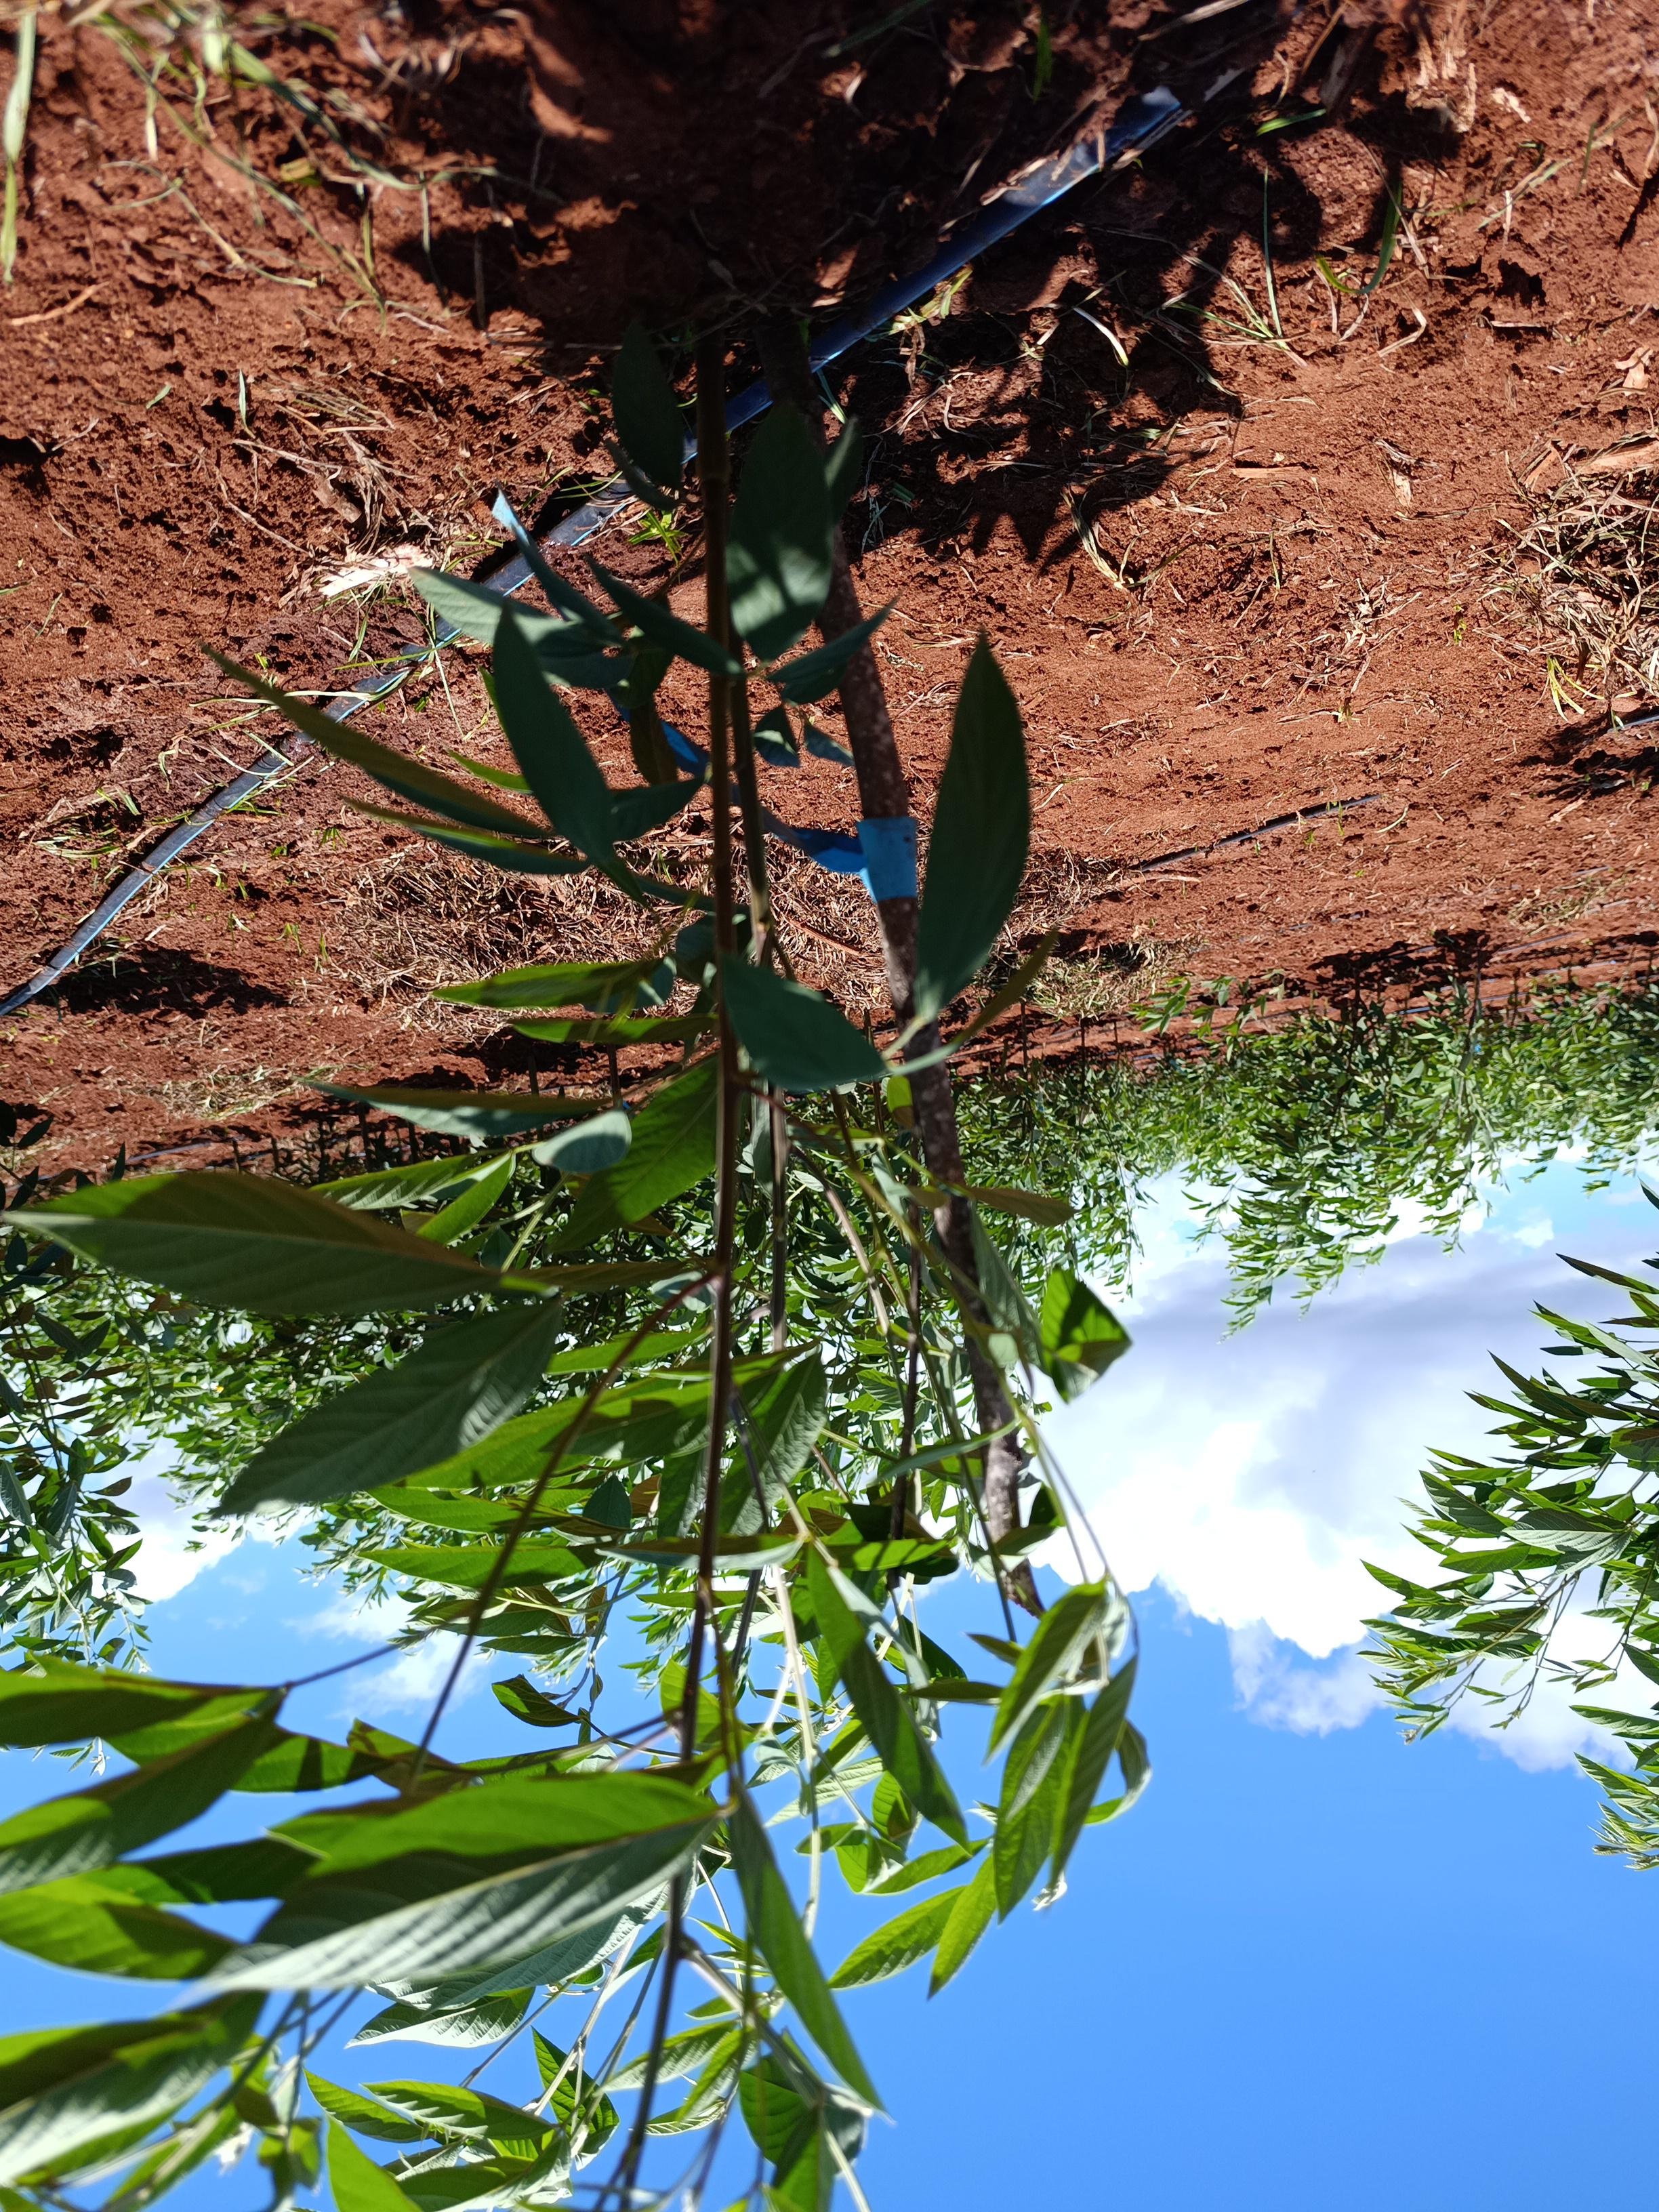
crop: pigeonpea
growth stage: flowering
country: Kenya
